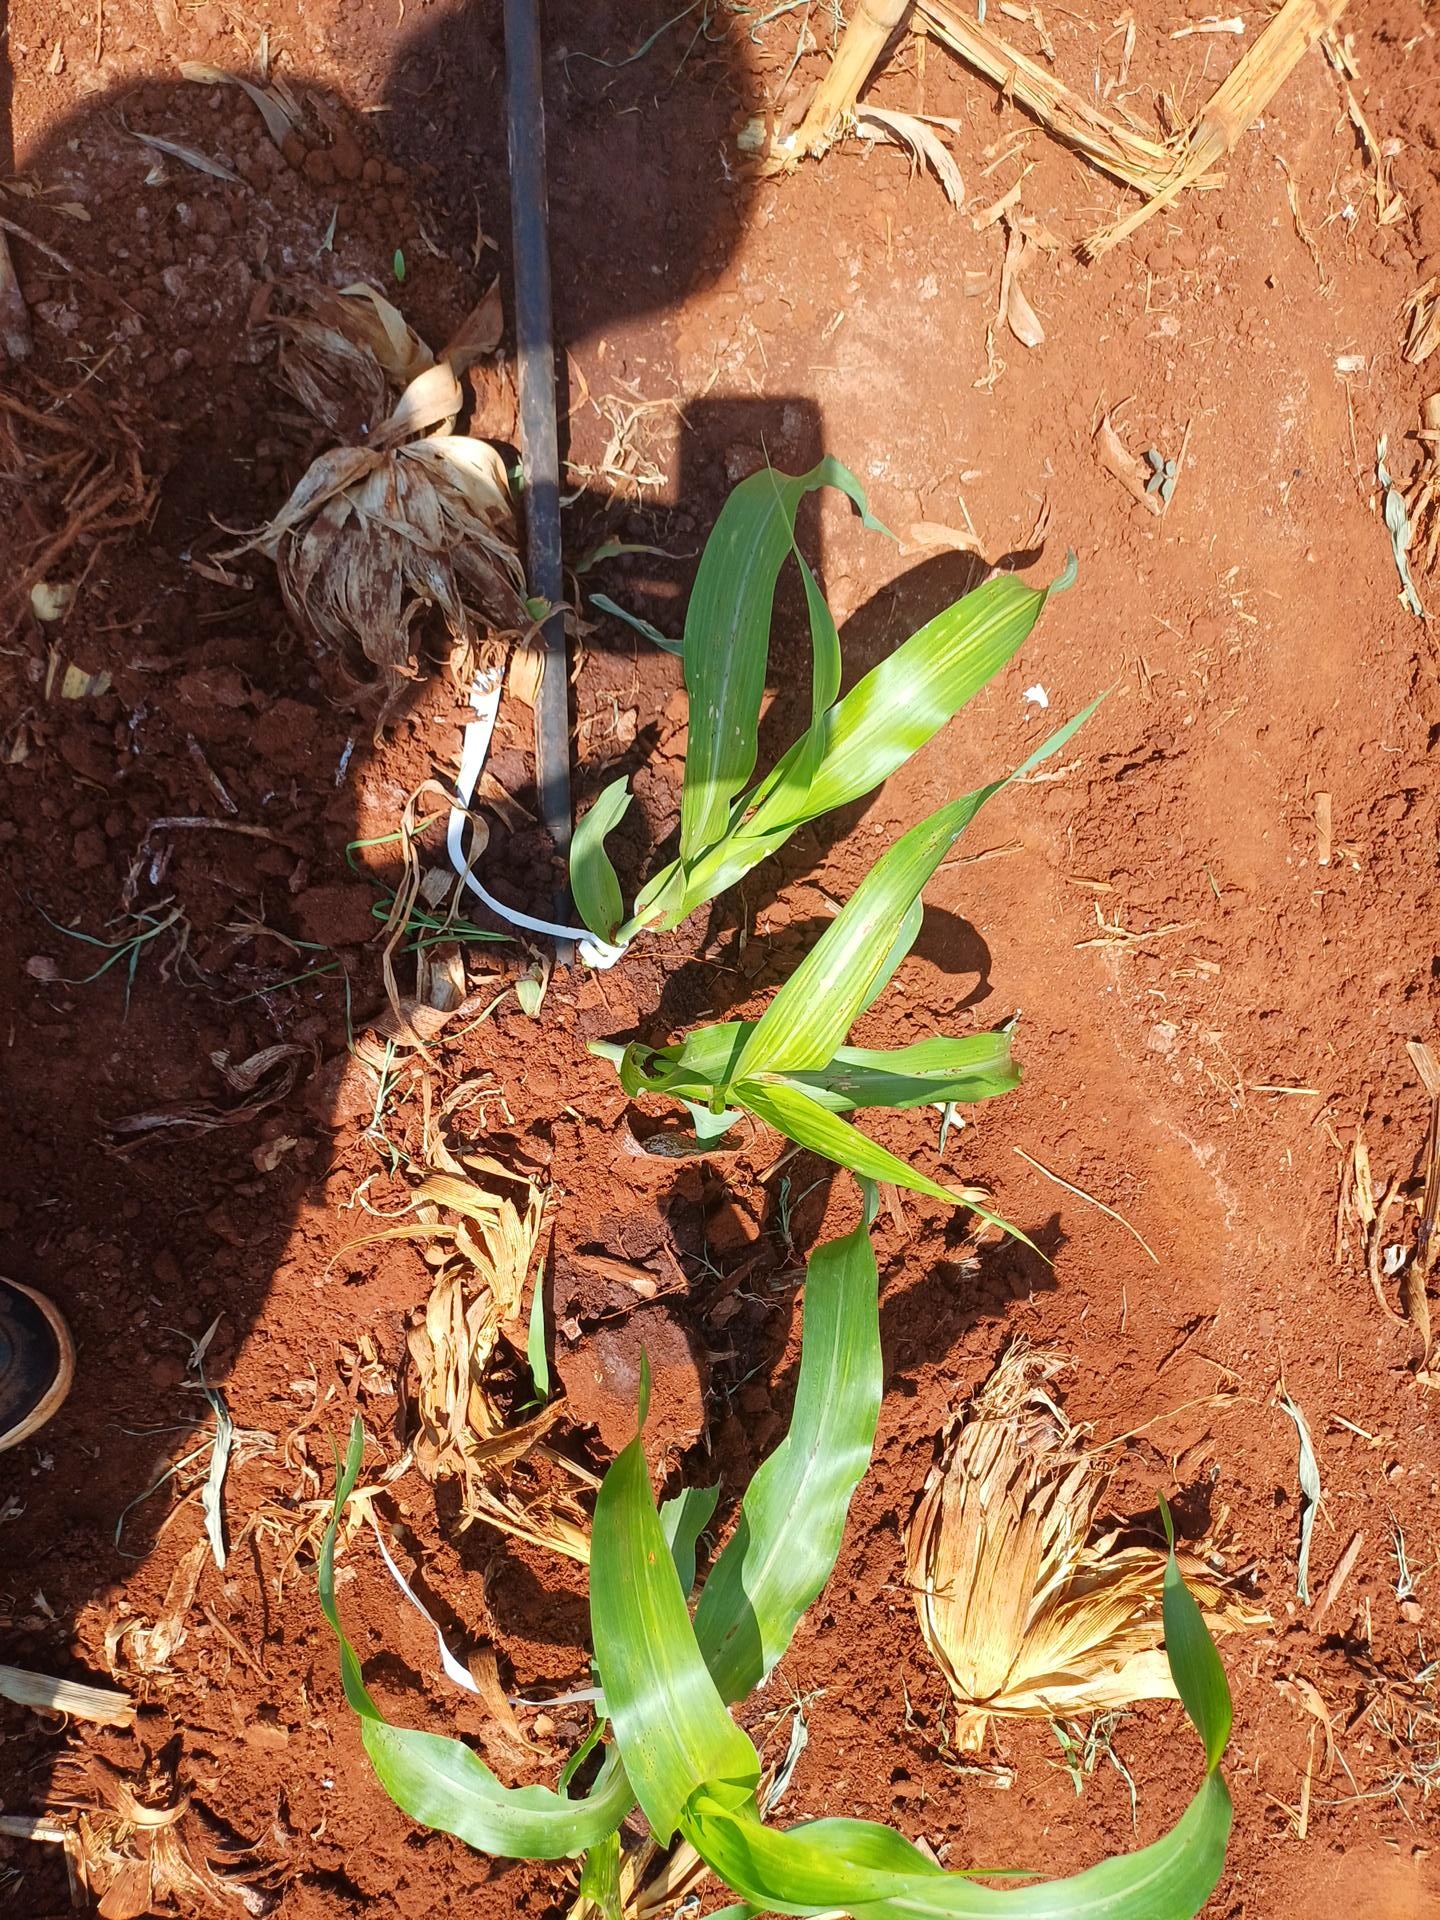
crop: sorghum
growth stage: vegetative
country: Kenya
